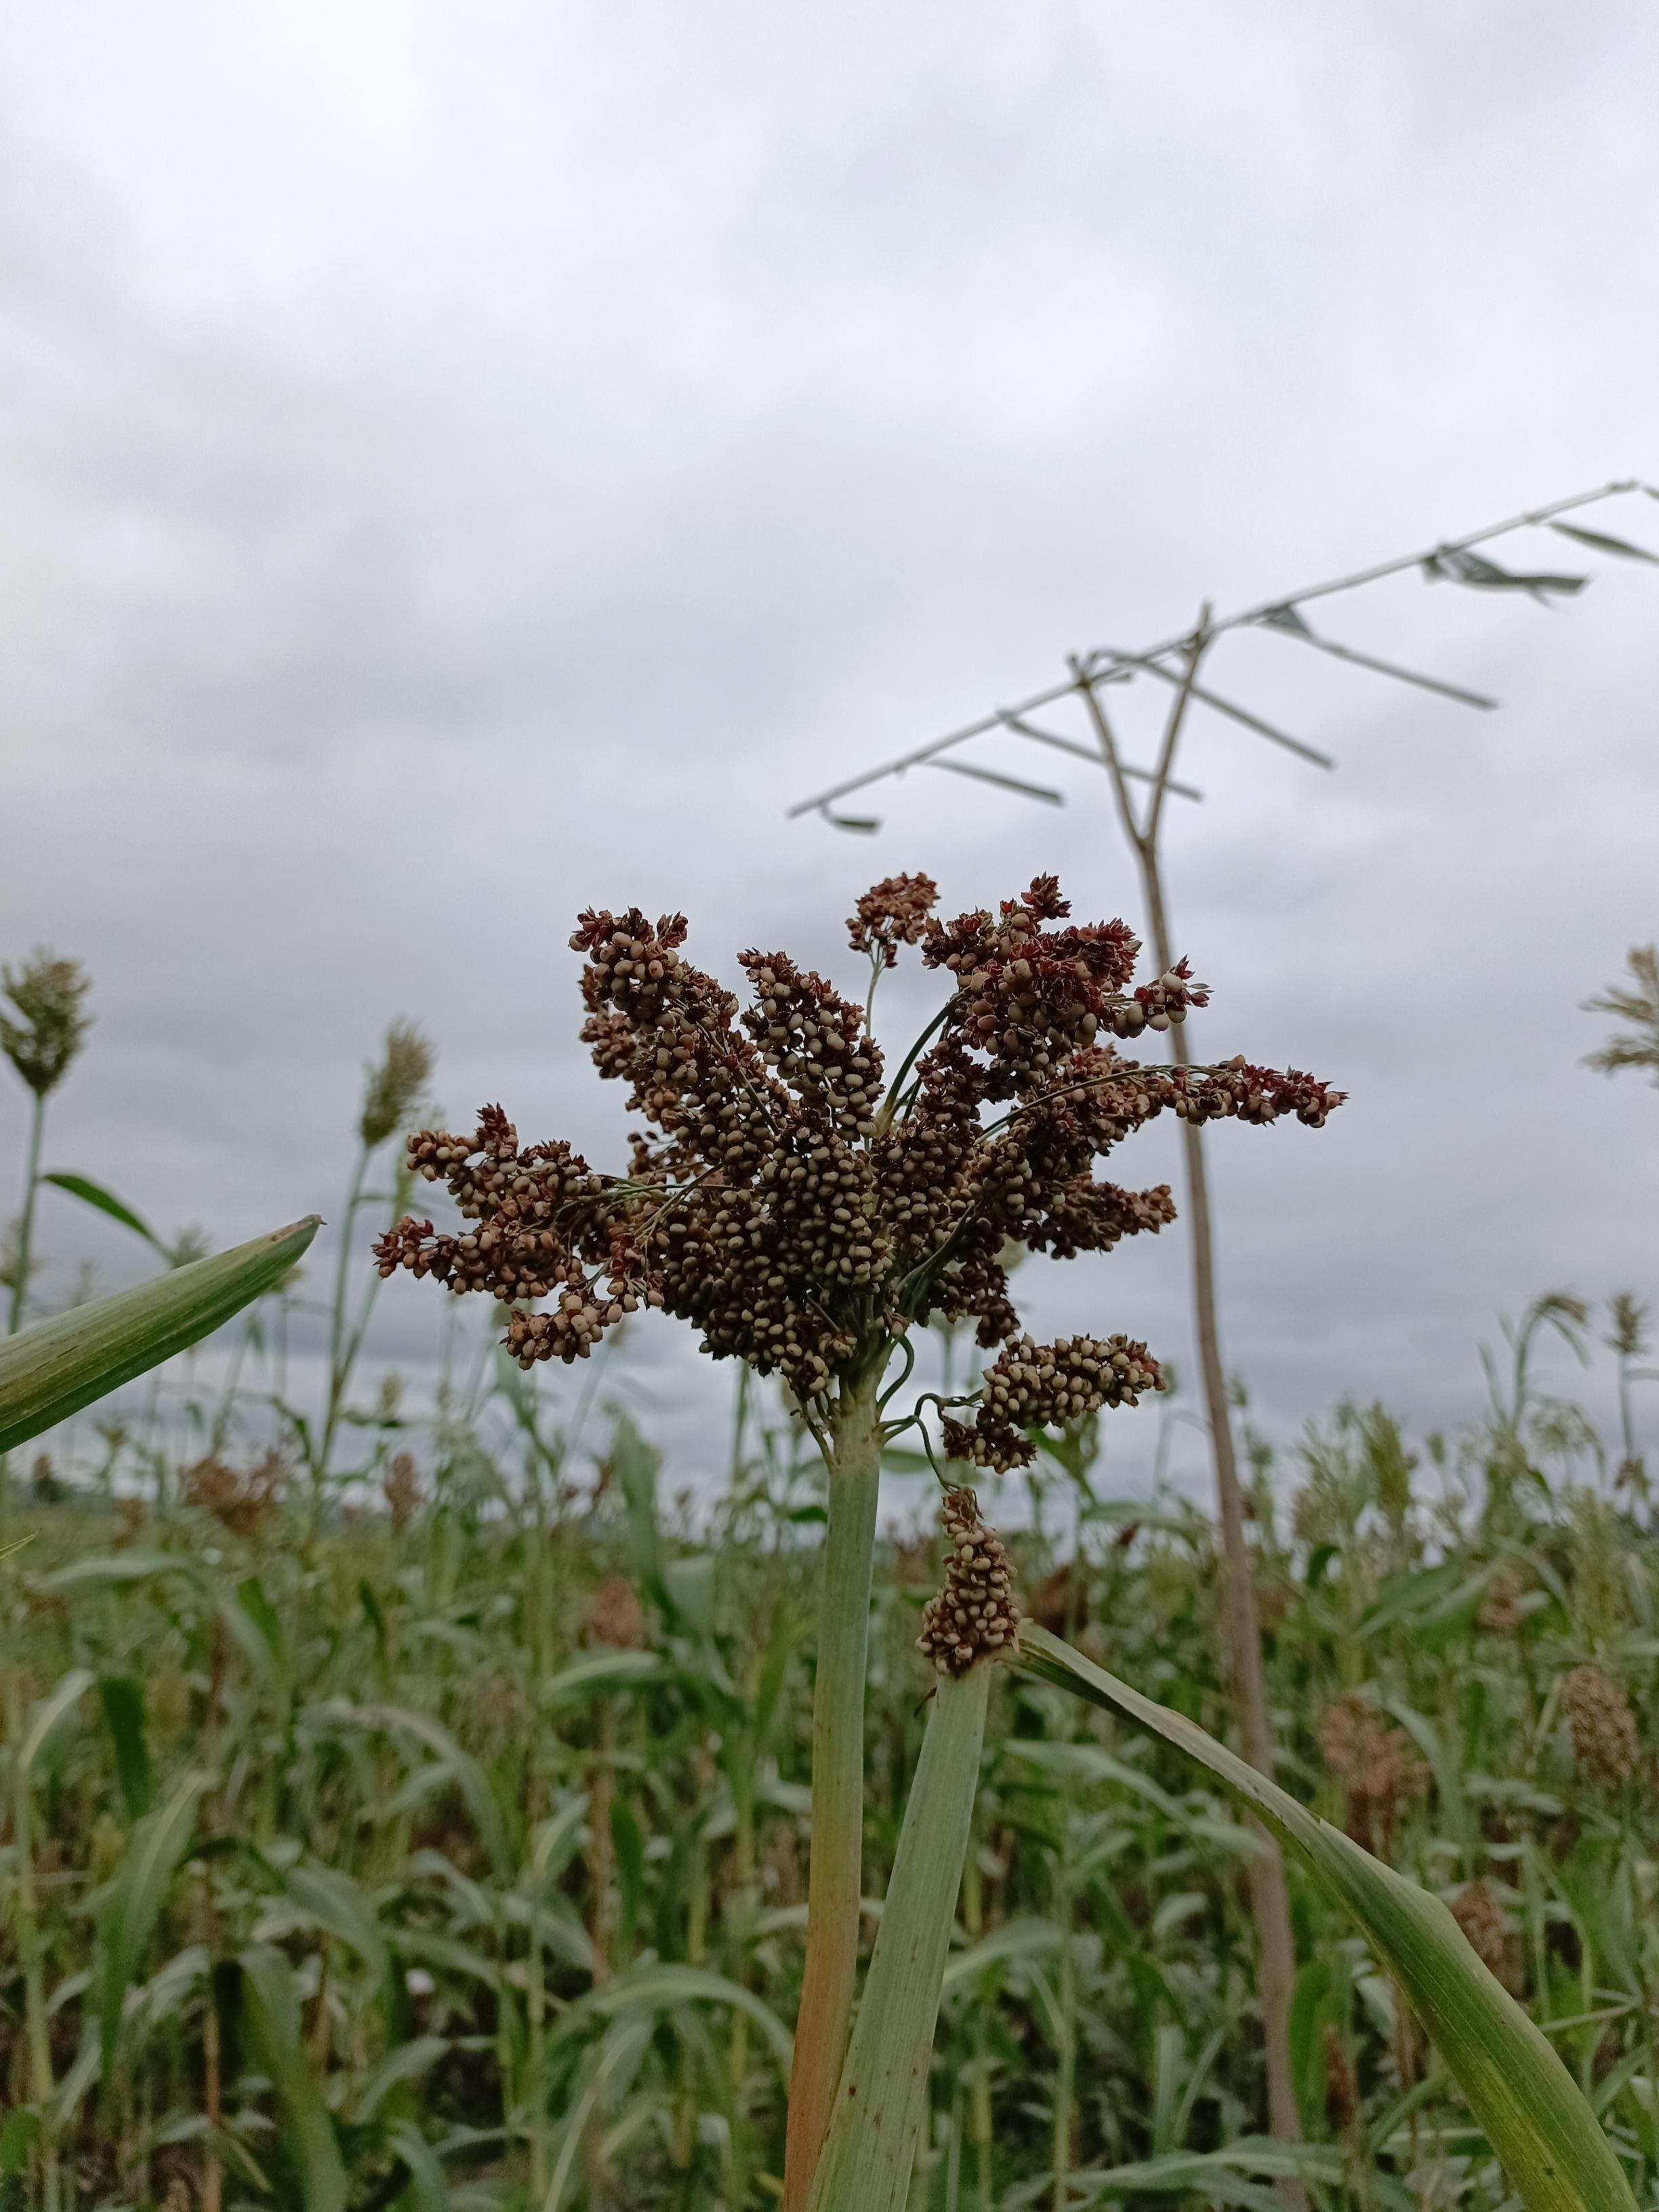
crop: sorghum
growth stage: flowering
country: Tanzania
